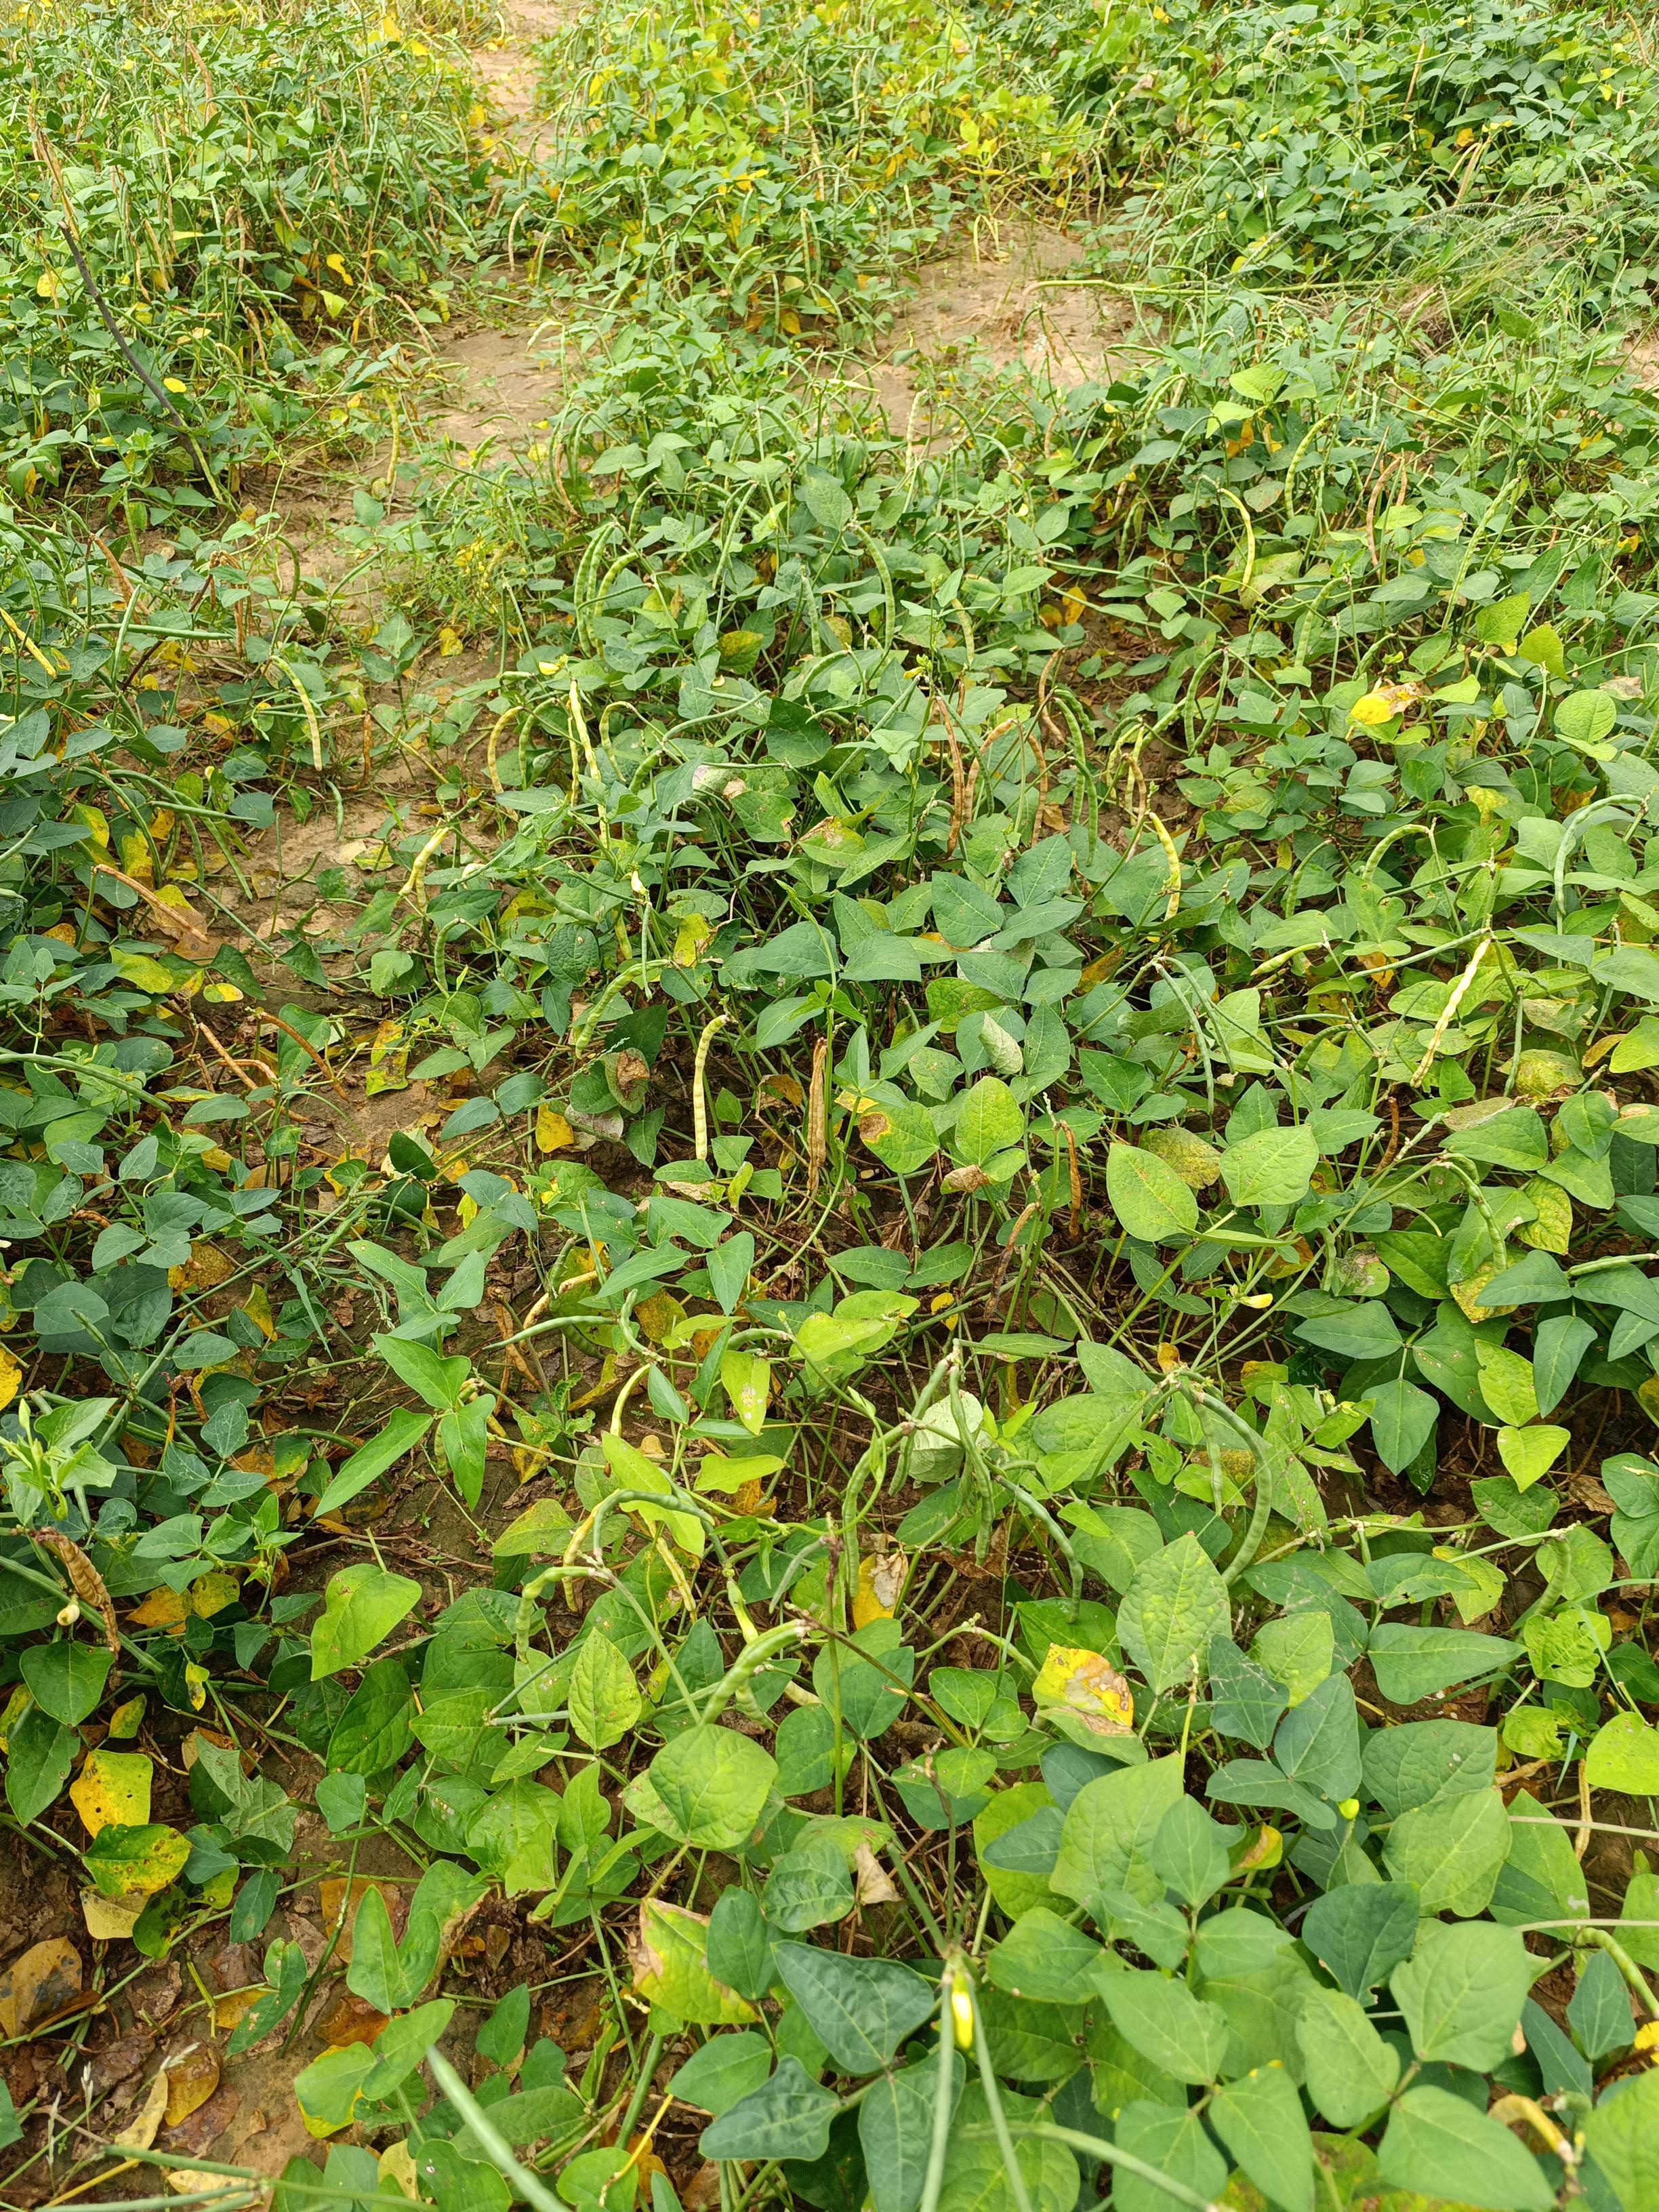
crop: cowpea
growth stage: maturity
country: Nigeria
